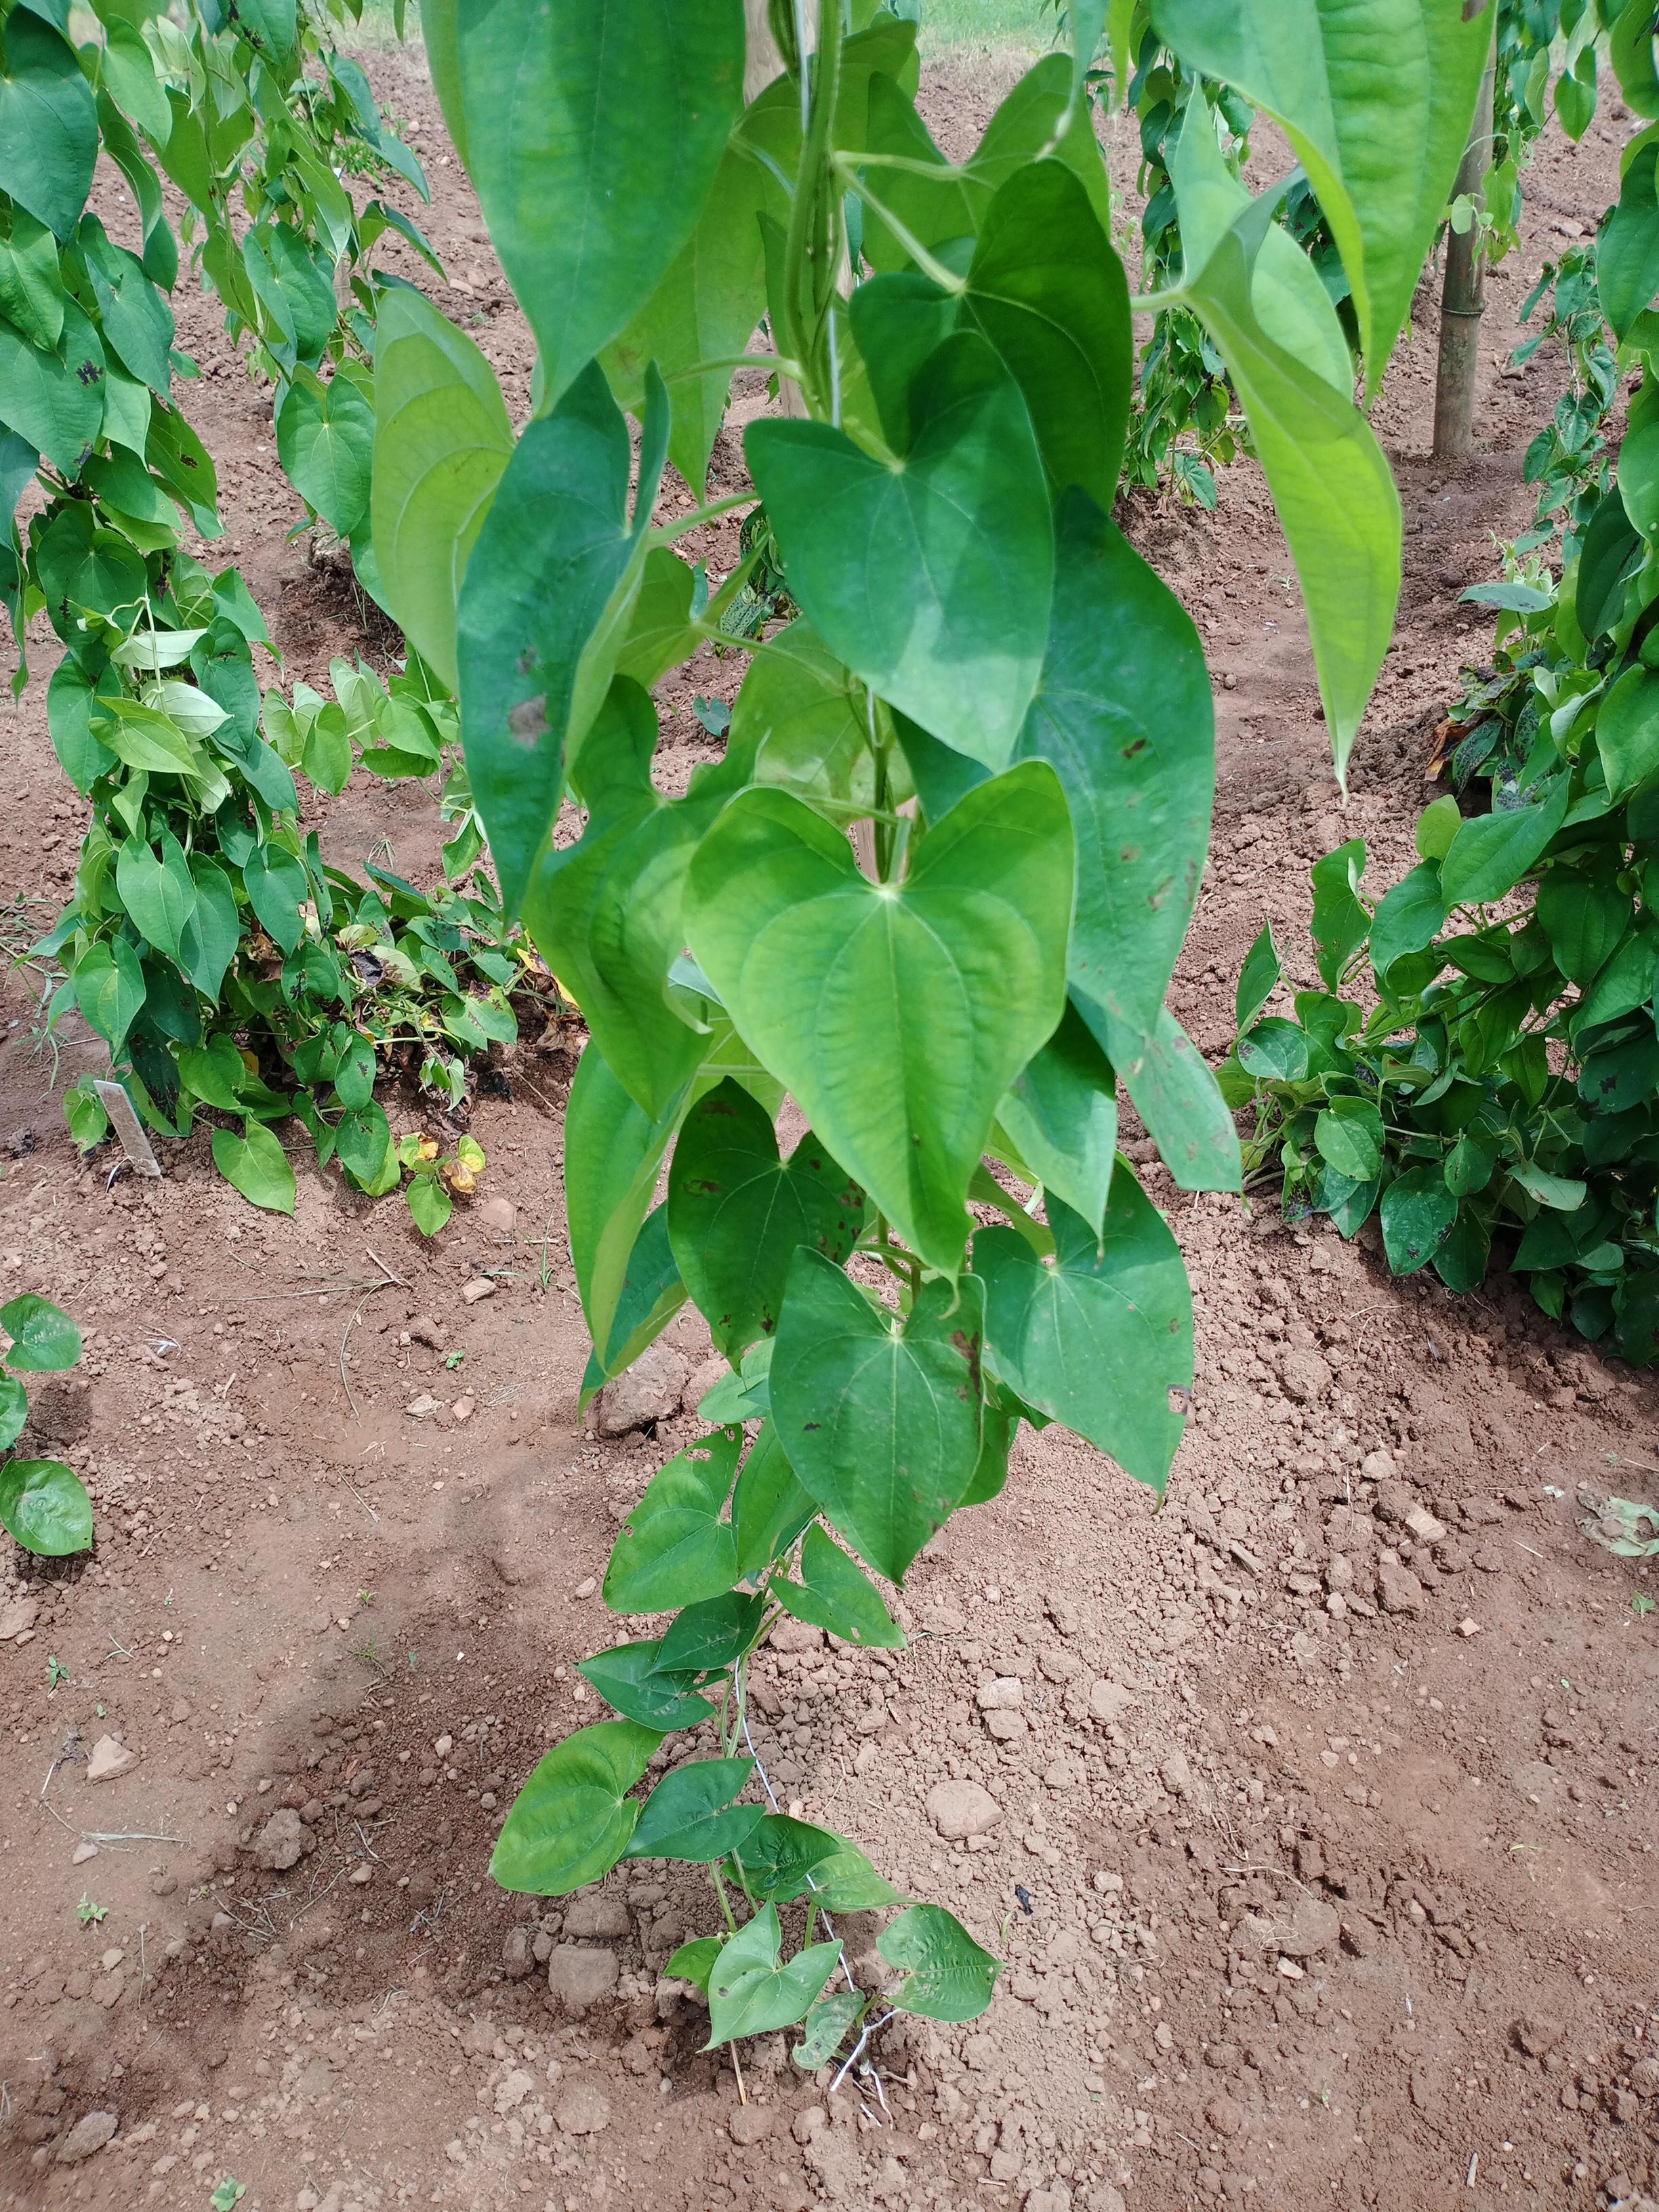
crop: yam
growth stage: vegetative
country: Nigeria
